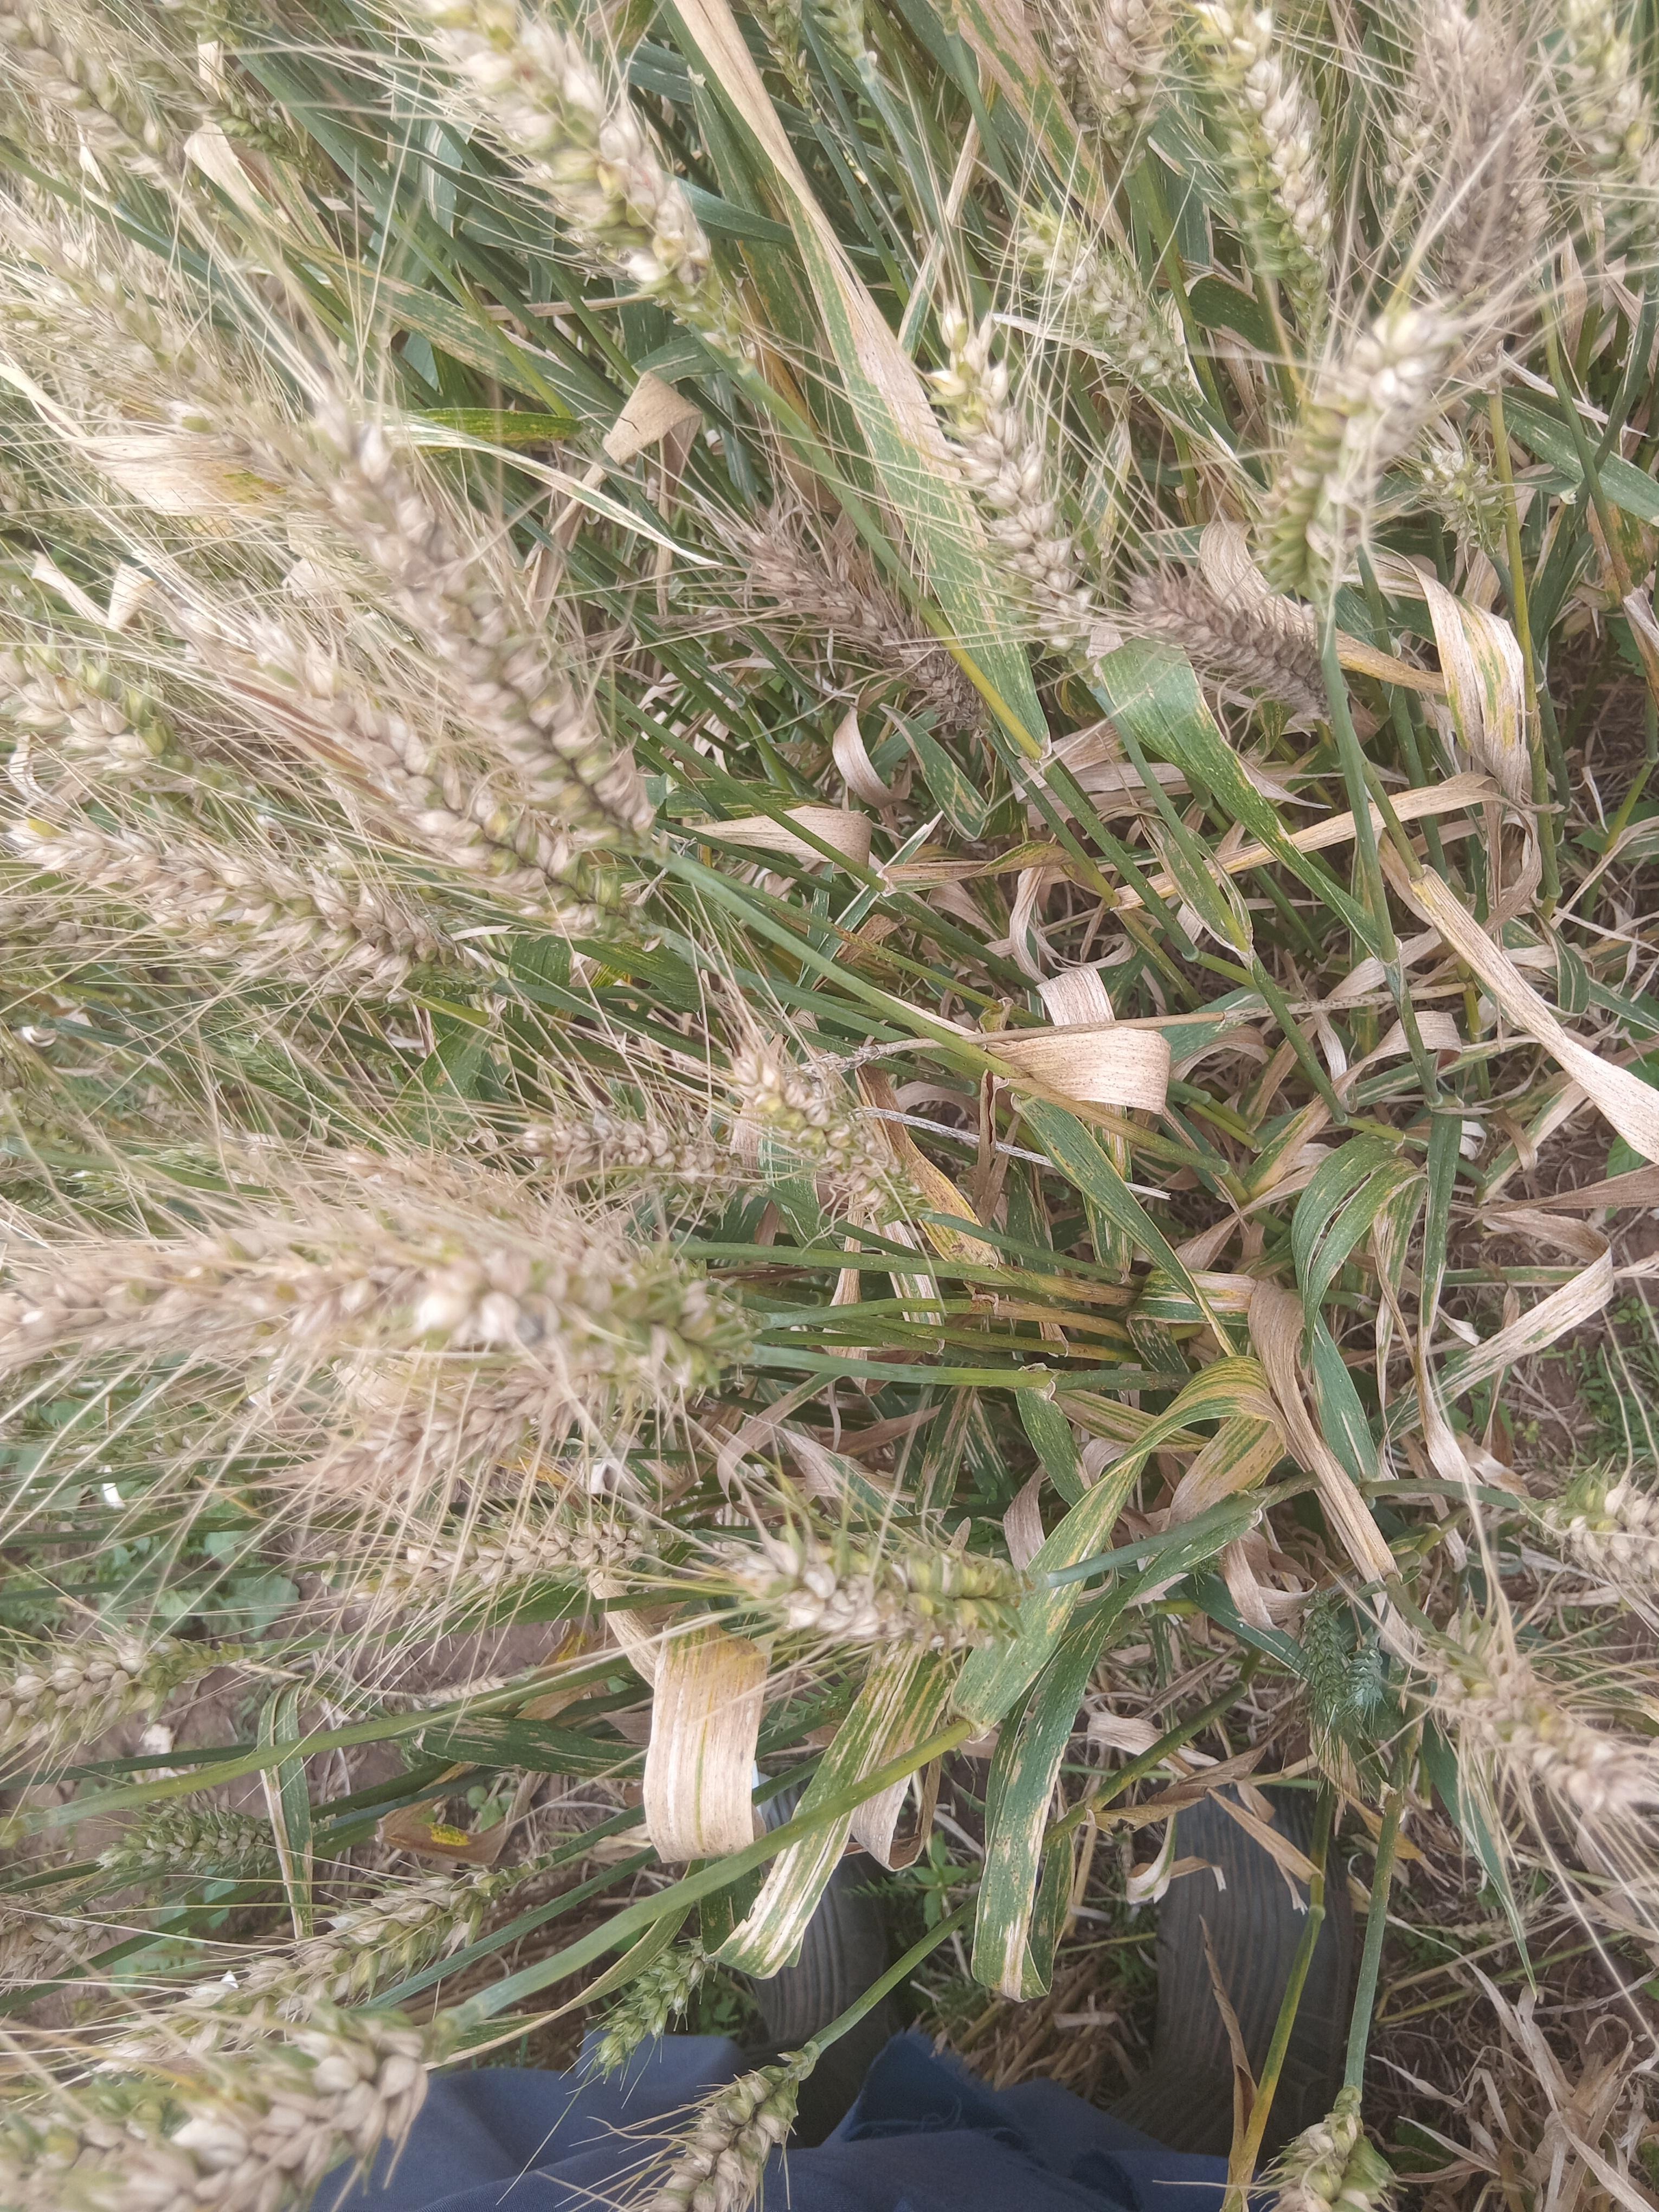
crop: wheat
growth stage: maturity
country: Kenya
